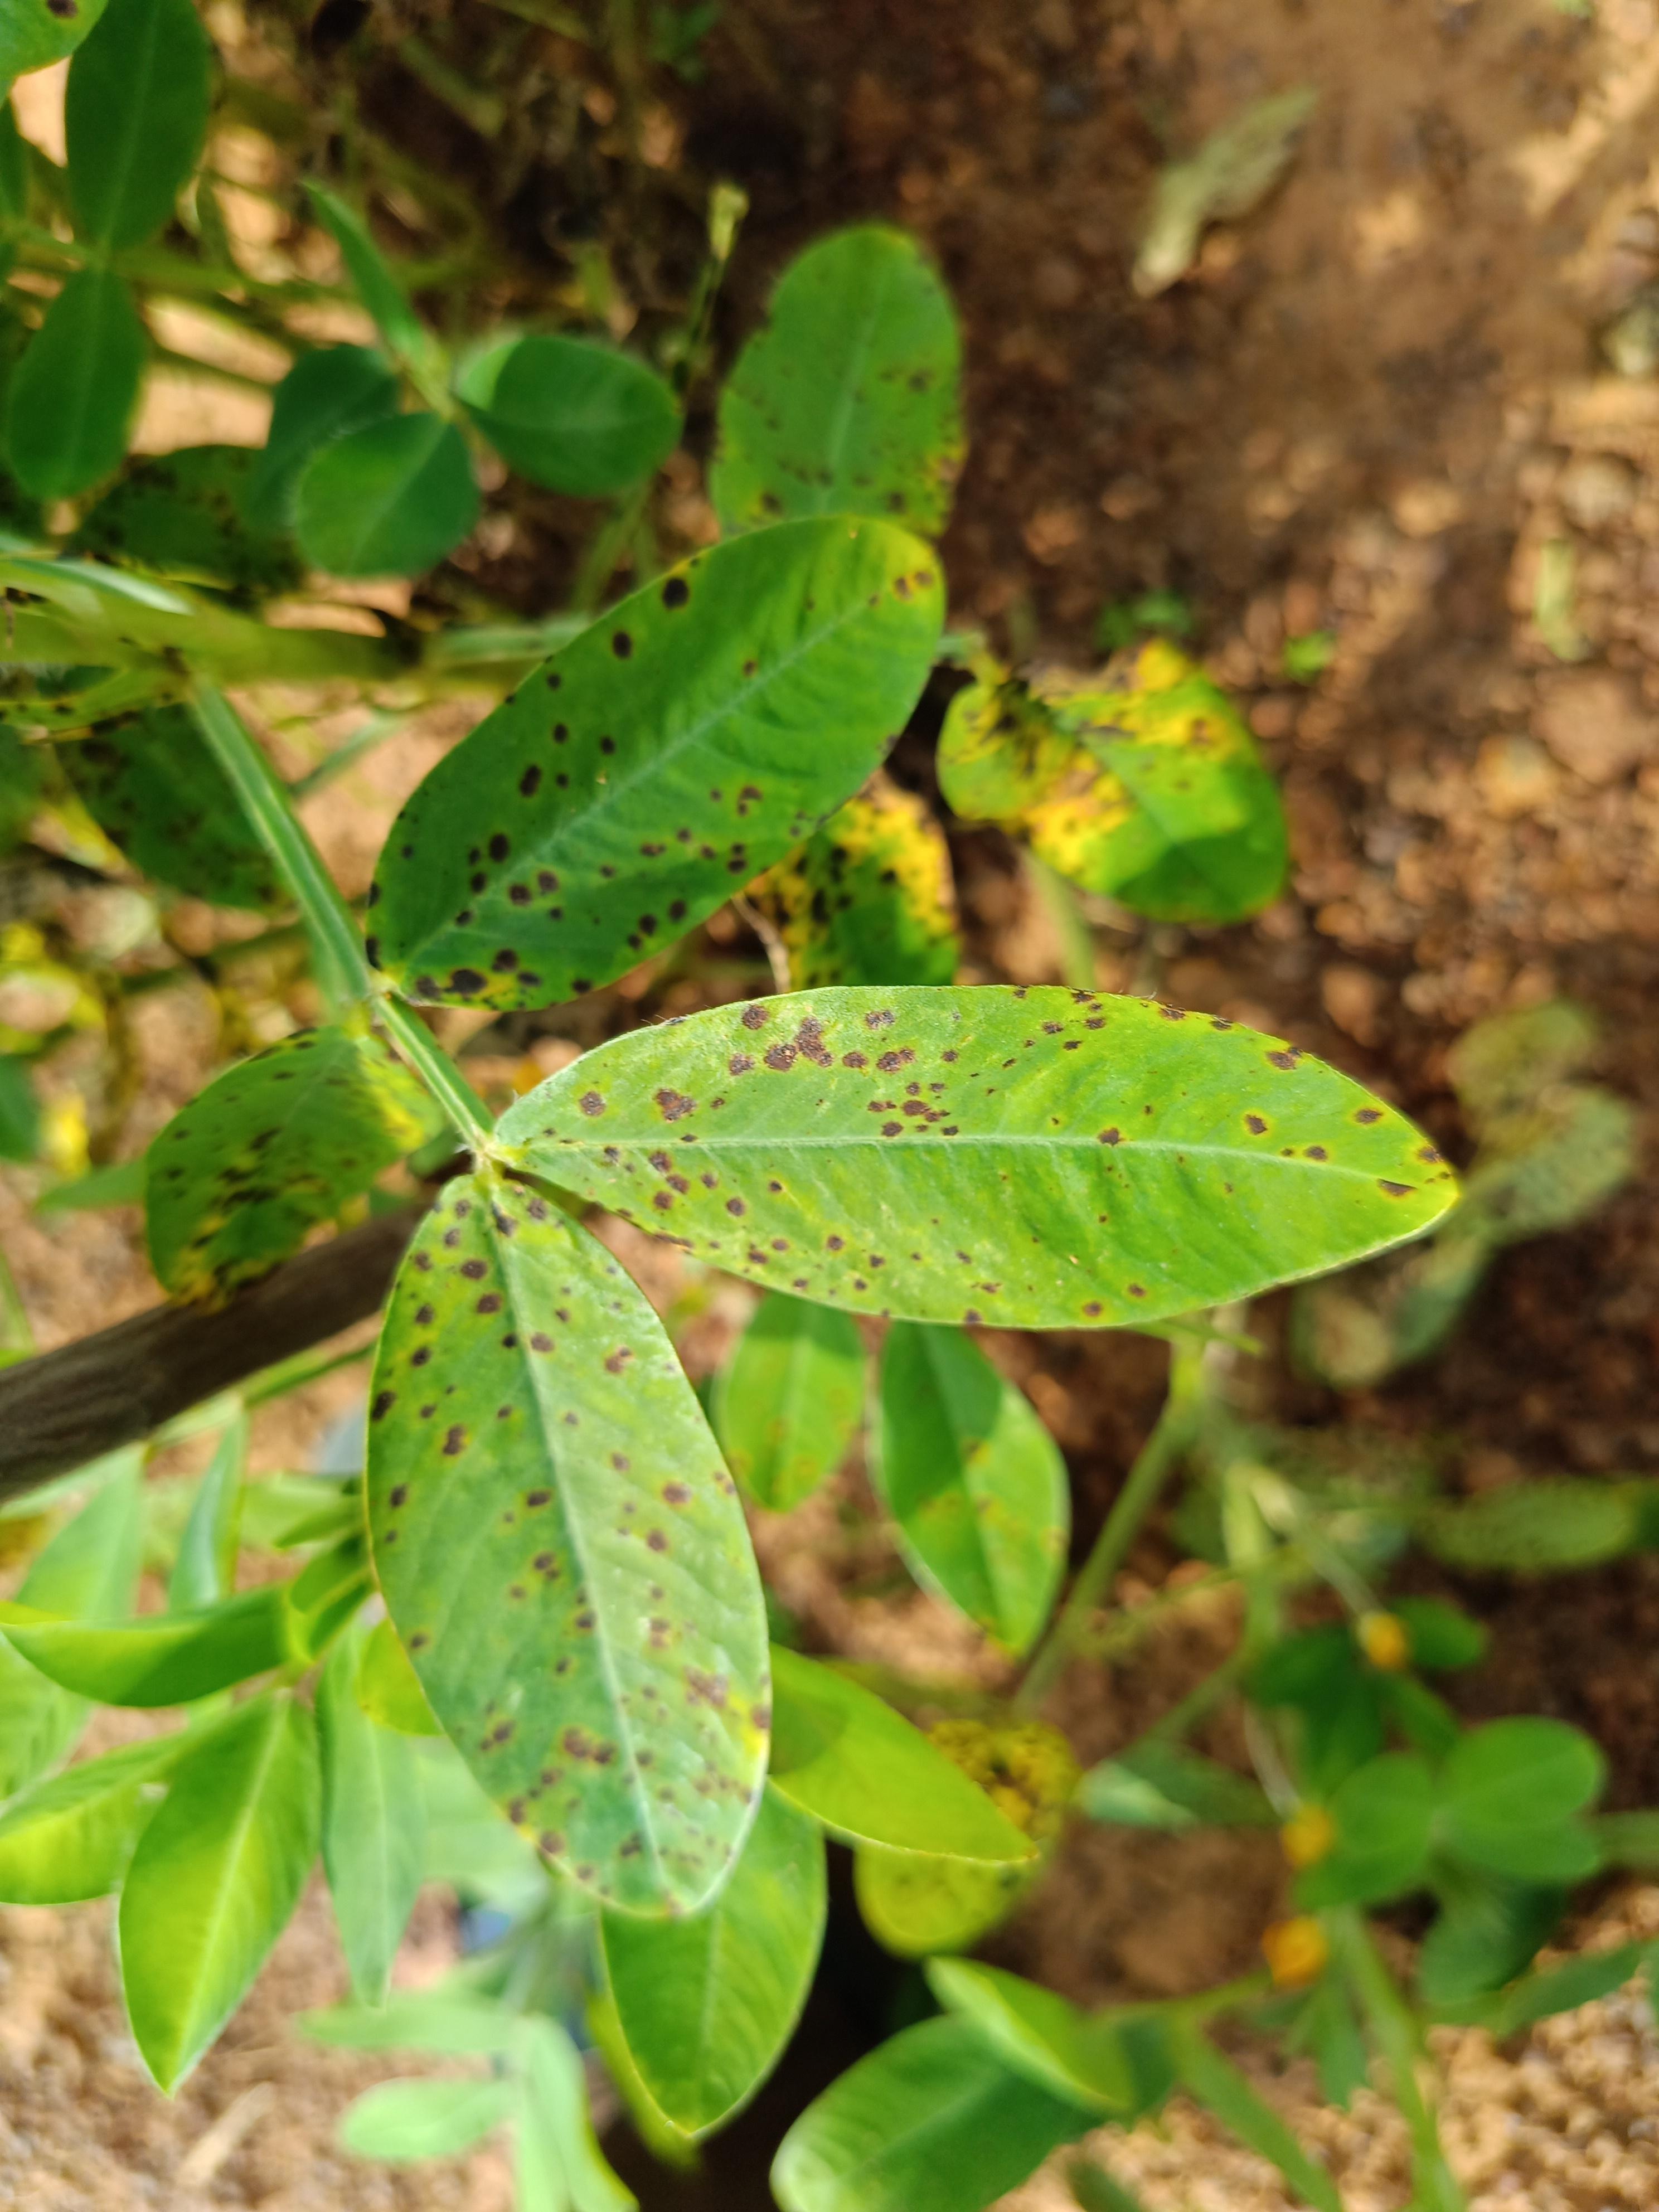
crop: groundnut
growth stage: development pod
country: Ghana
